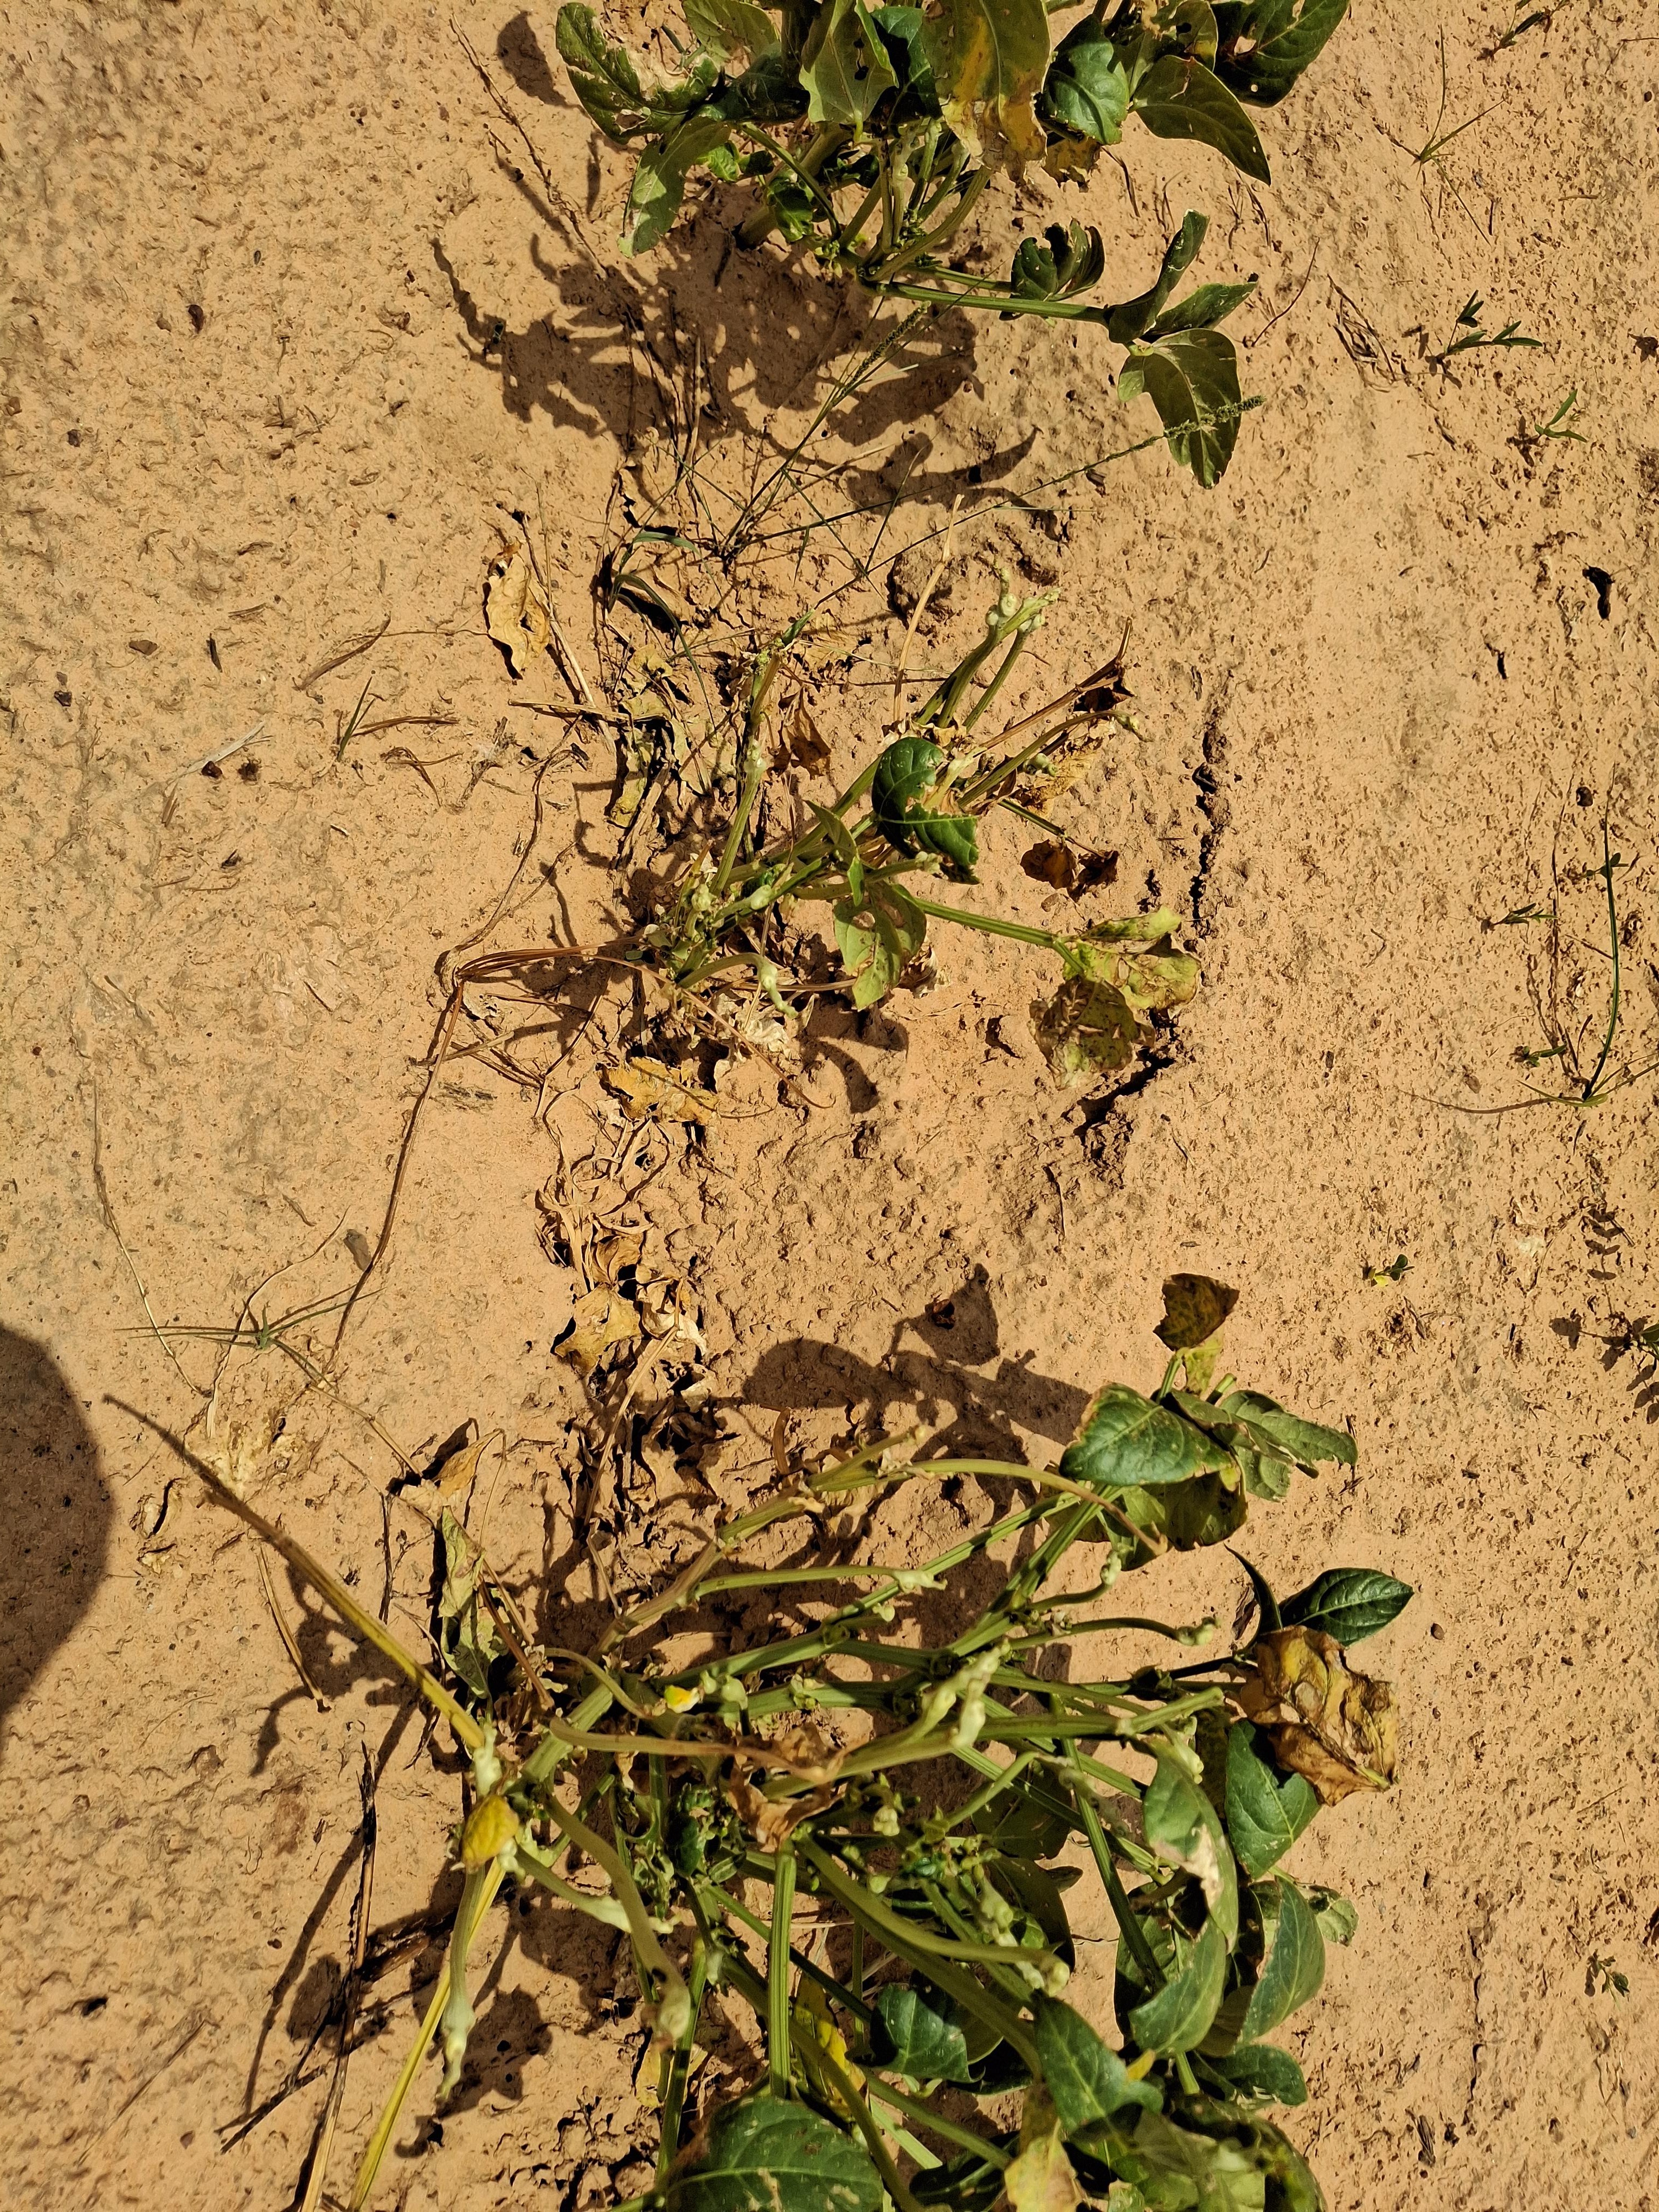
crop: cowpea
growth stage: harvest maturity
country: Nigeria
